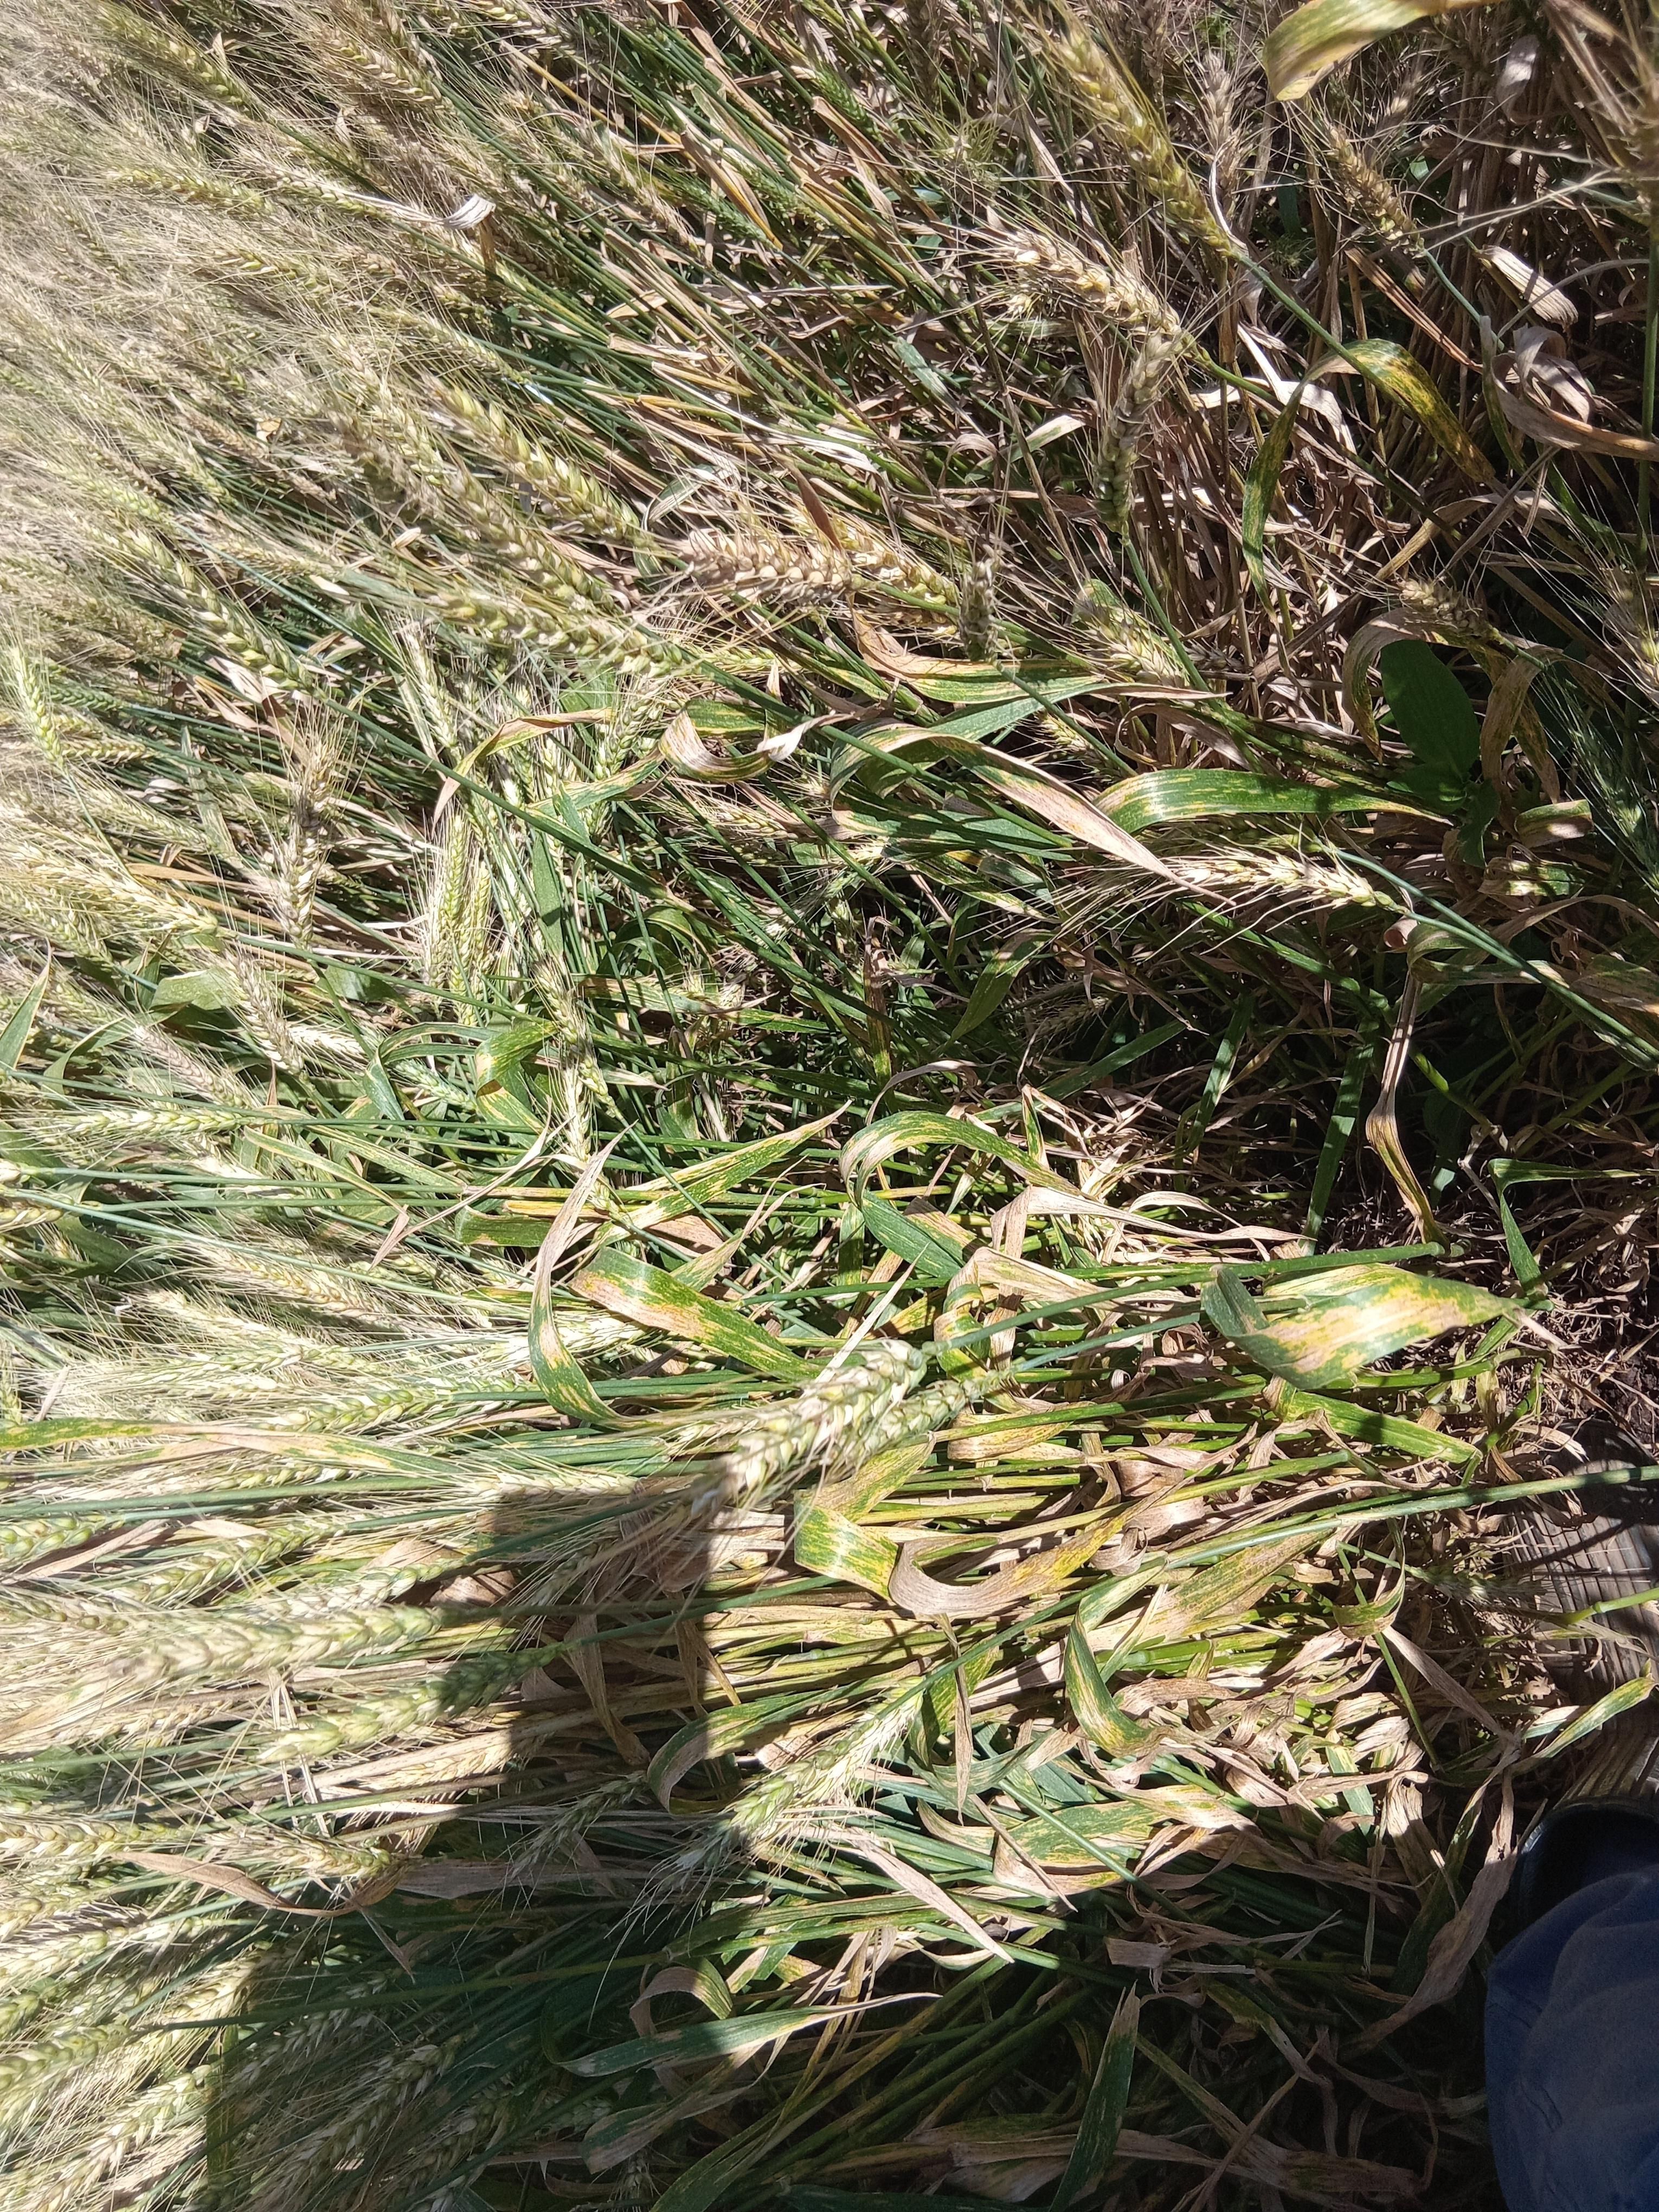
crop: wheat
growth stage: maturity
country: Kenya
